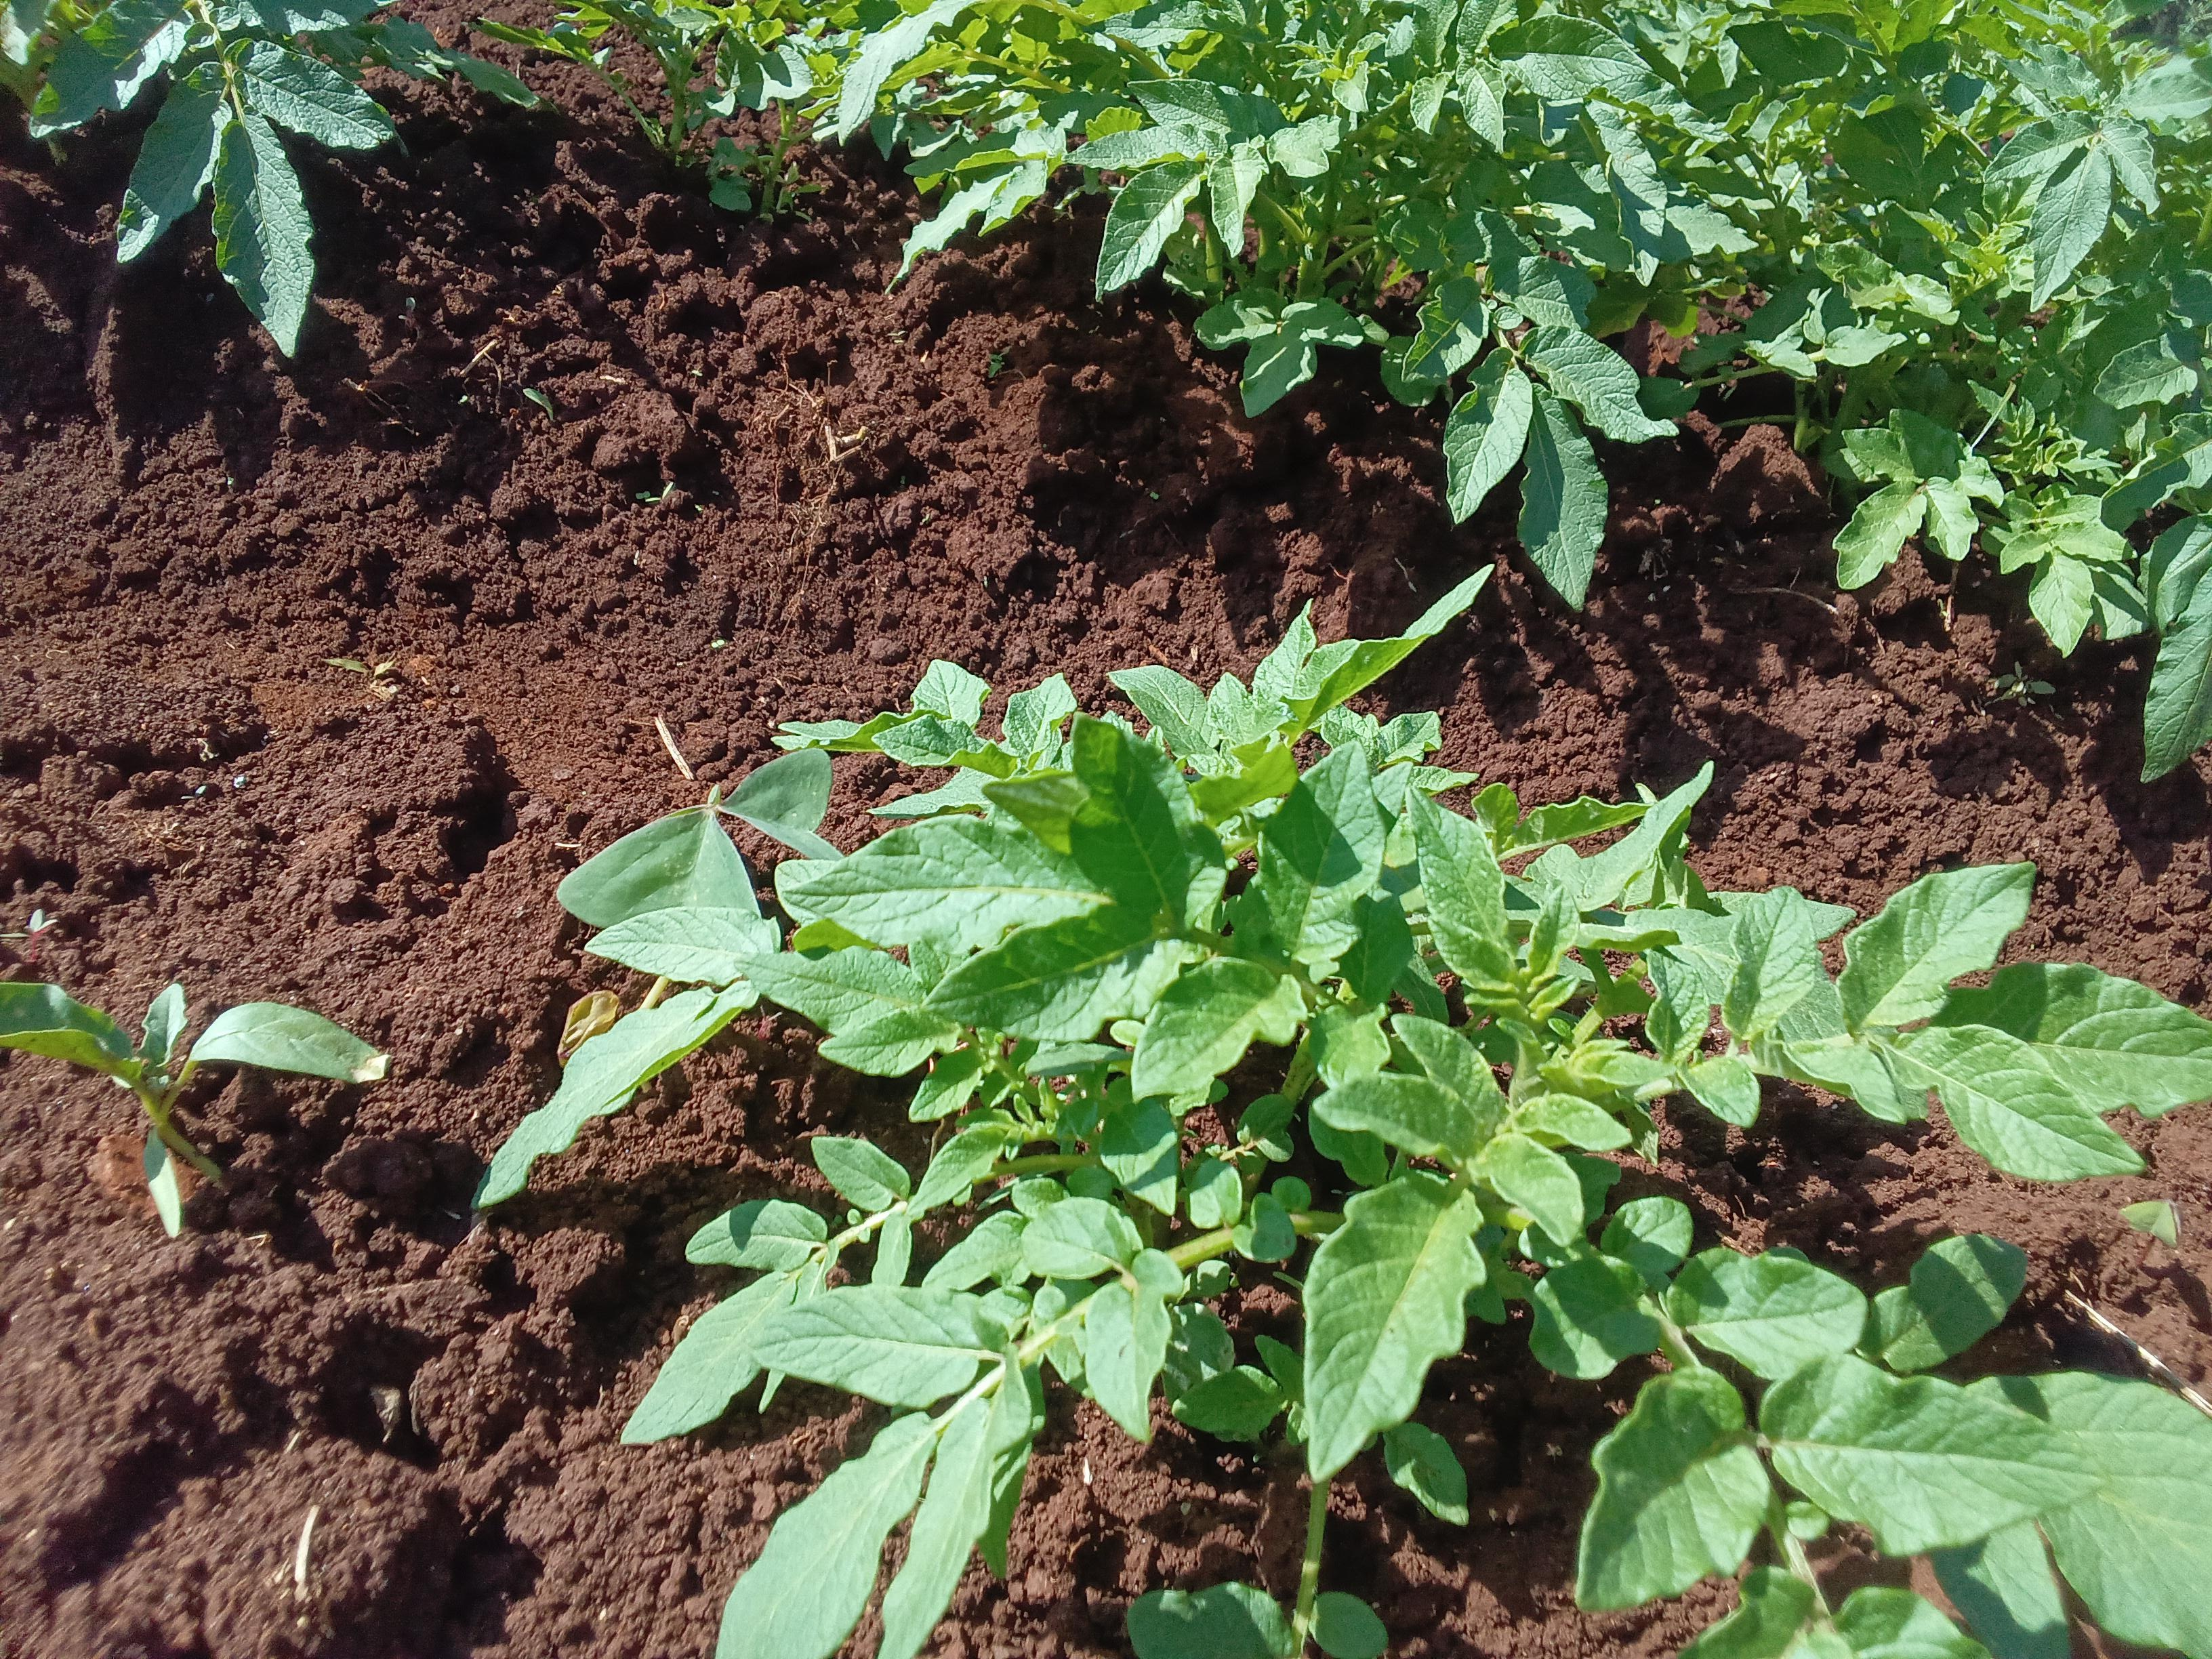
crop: potato
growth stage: vegetative
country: Kenya
